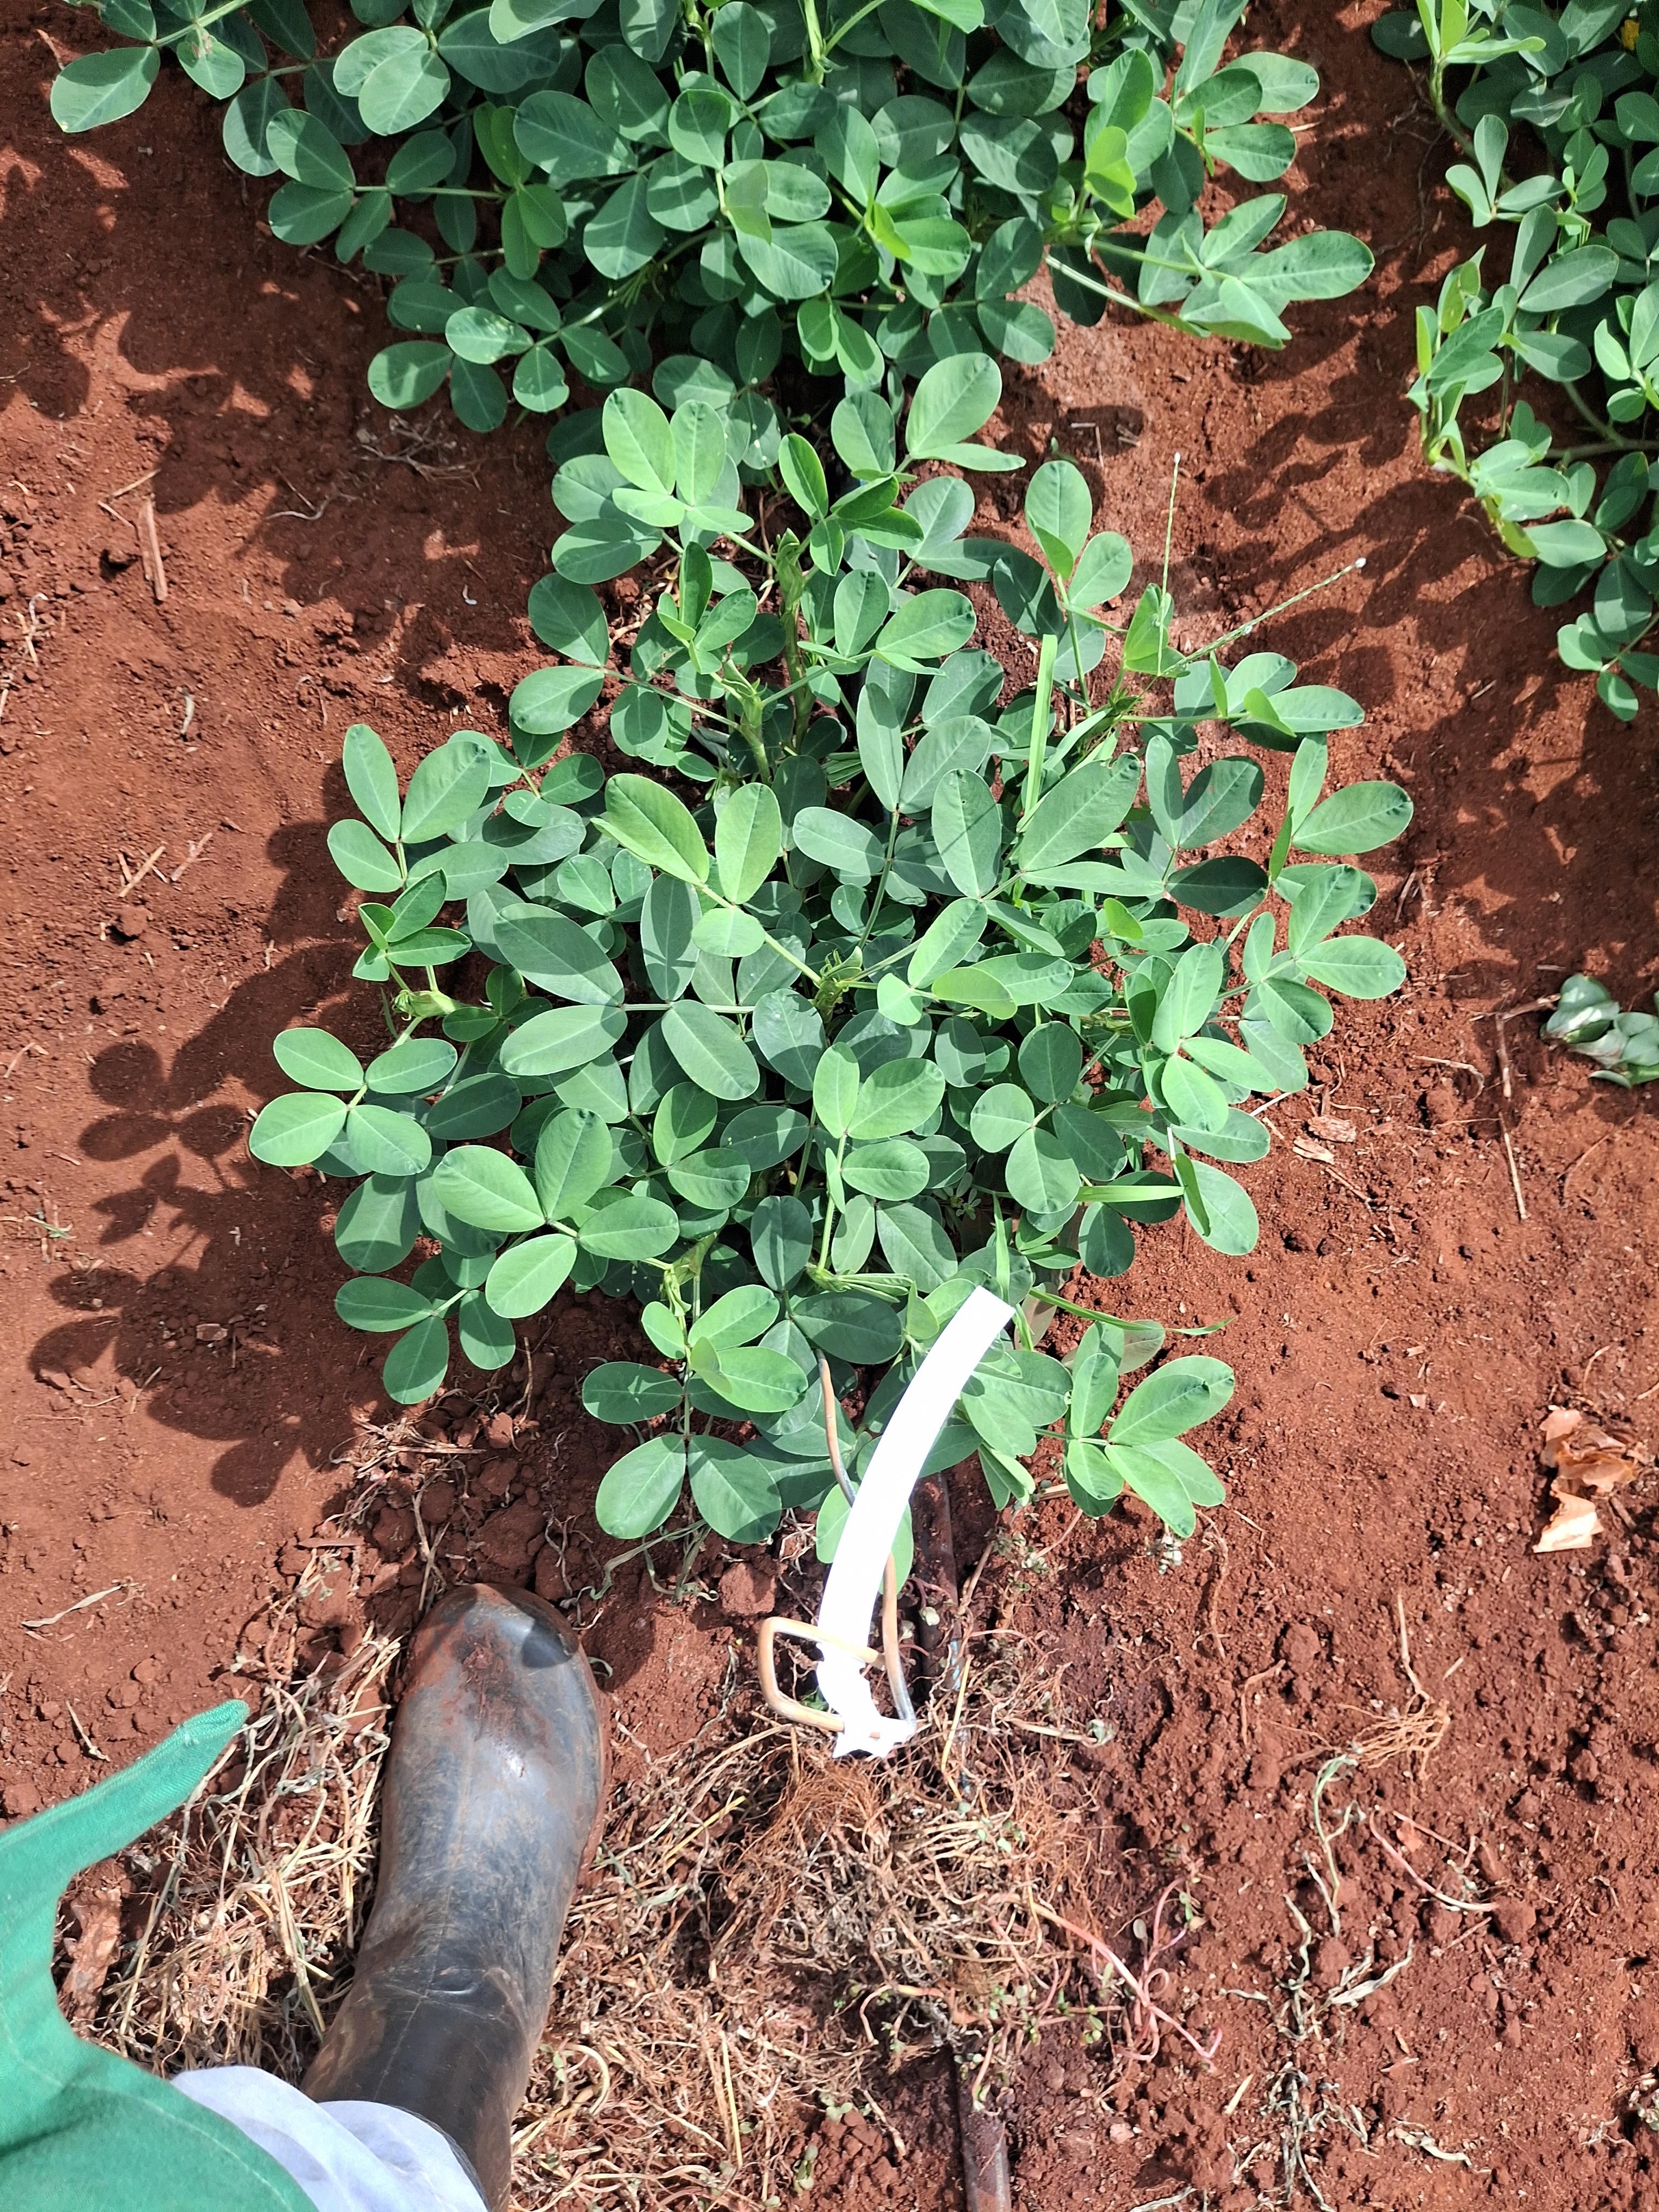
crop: groundnut
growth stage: flowering
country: Kenya
